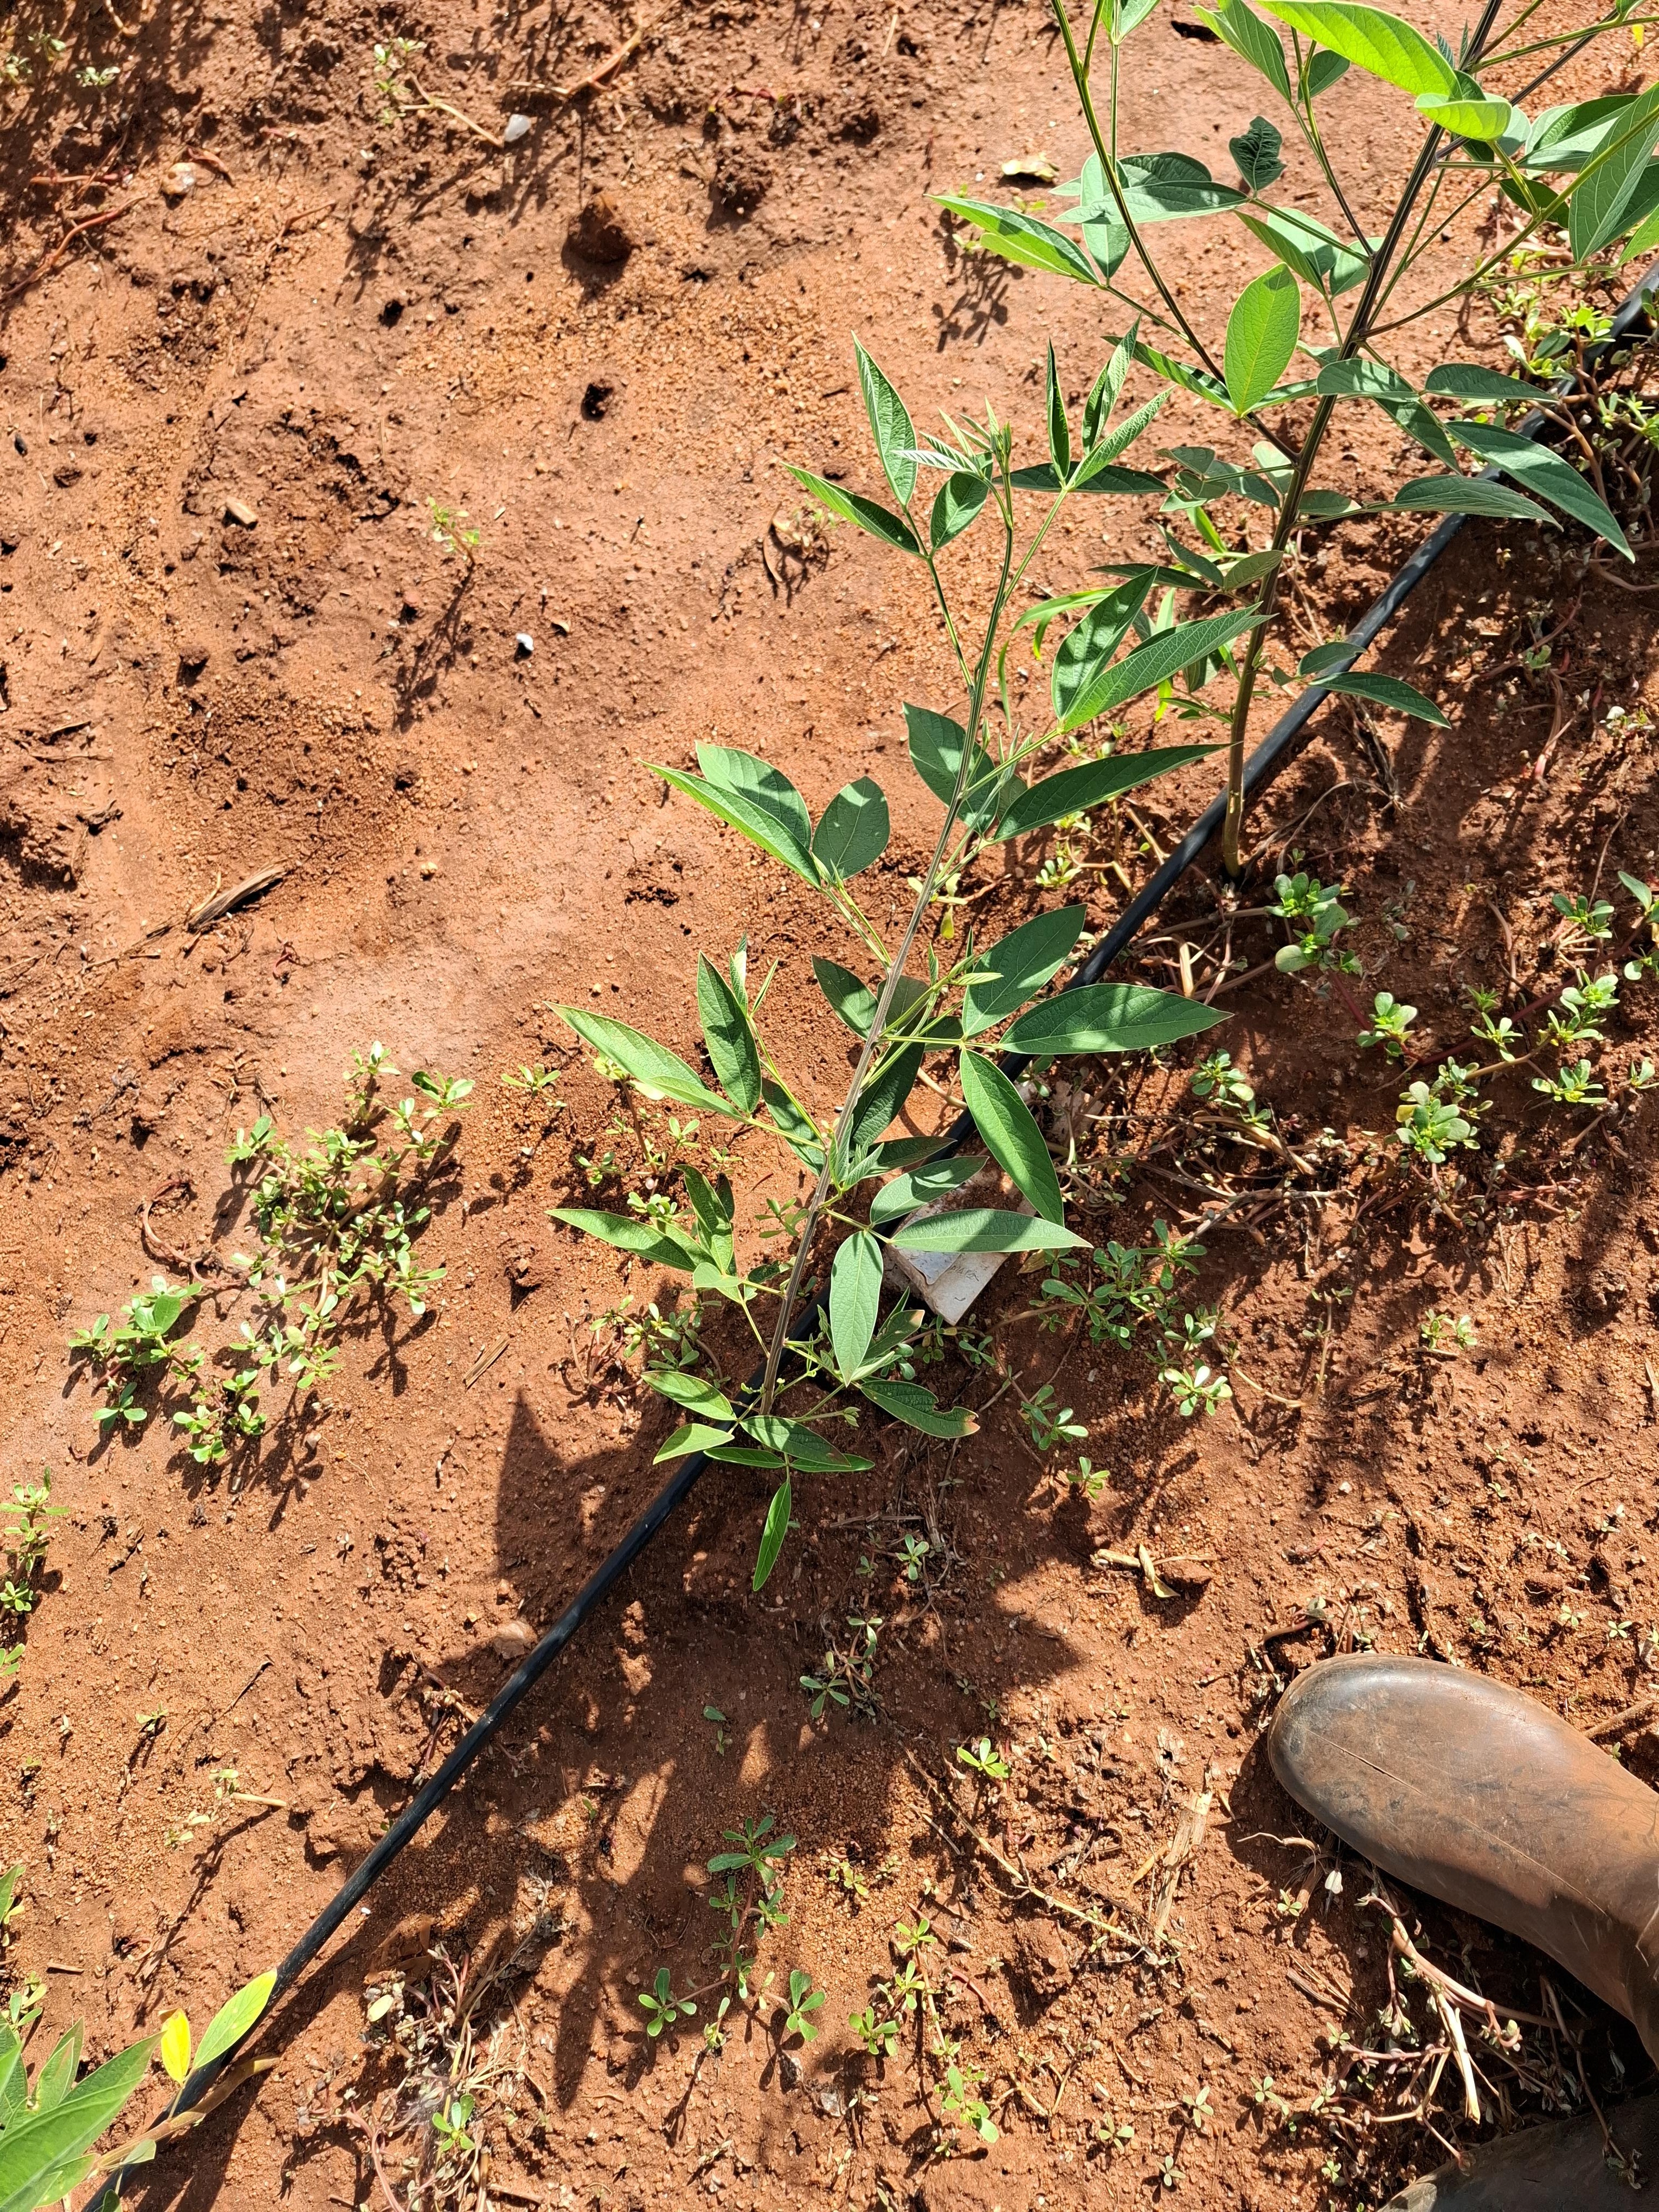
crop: pigeonpea
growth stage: flowering
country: Kenya
